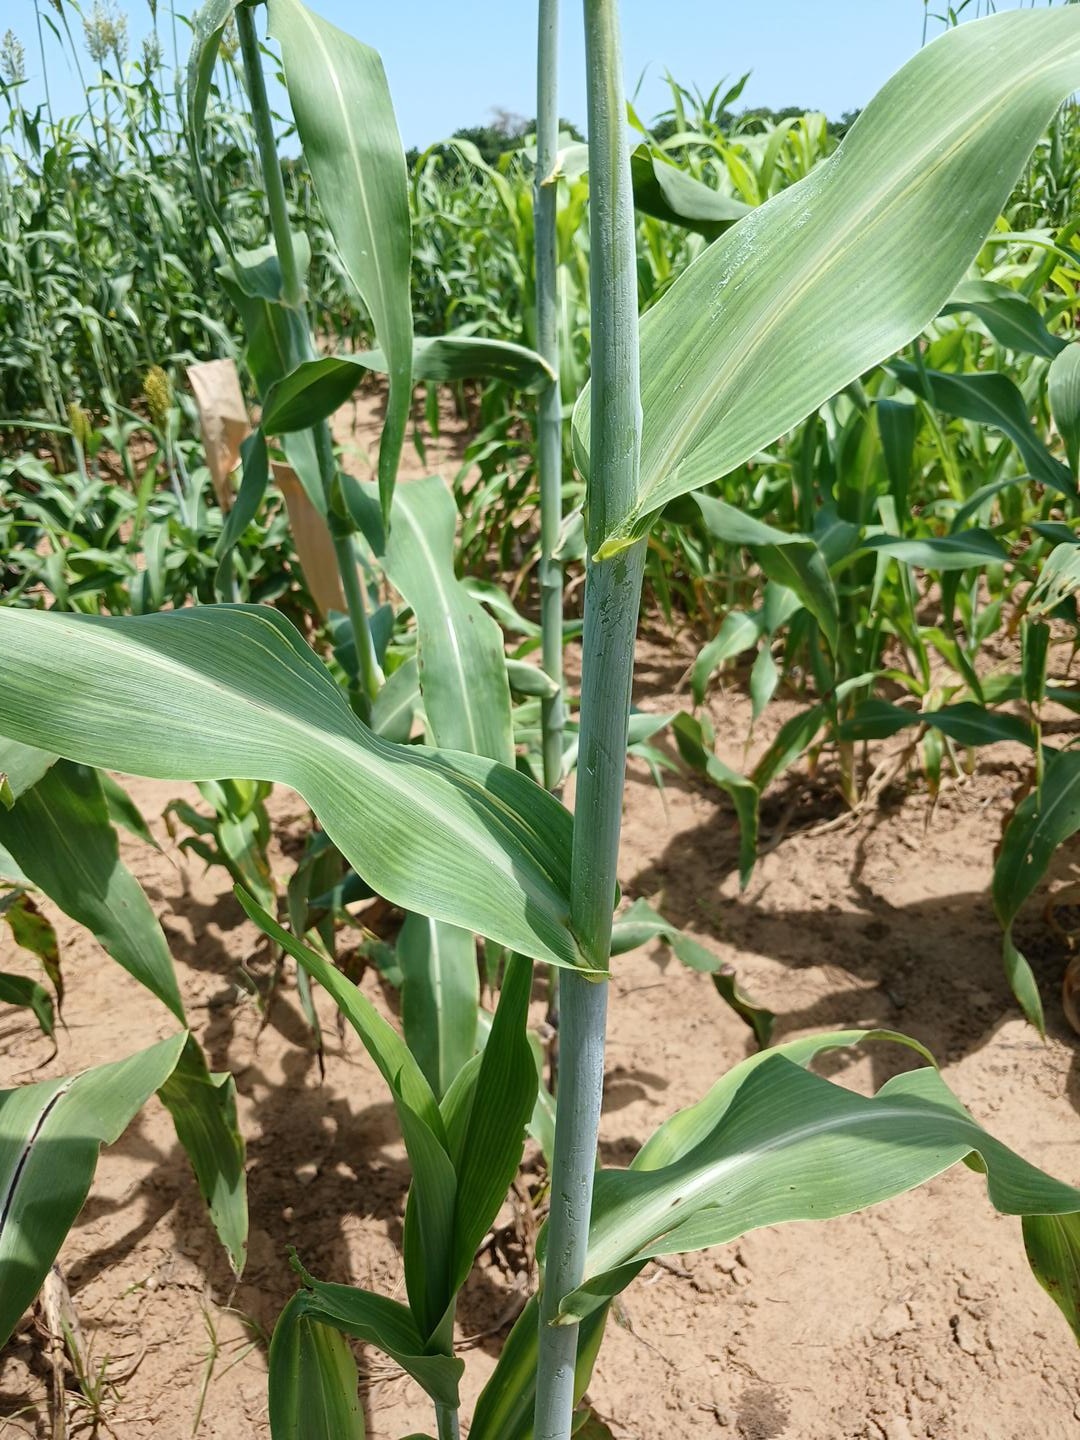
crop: sorghum
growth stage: vegetative
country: Senegal
